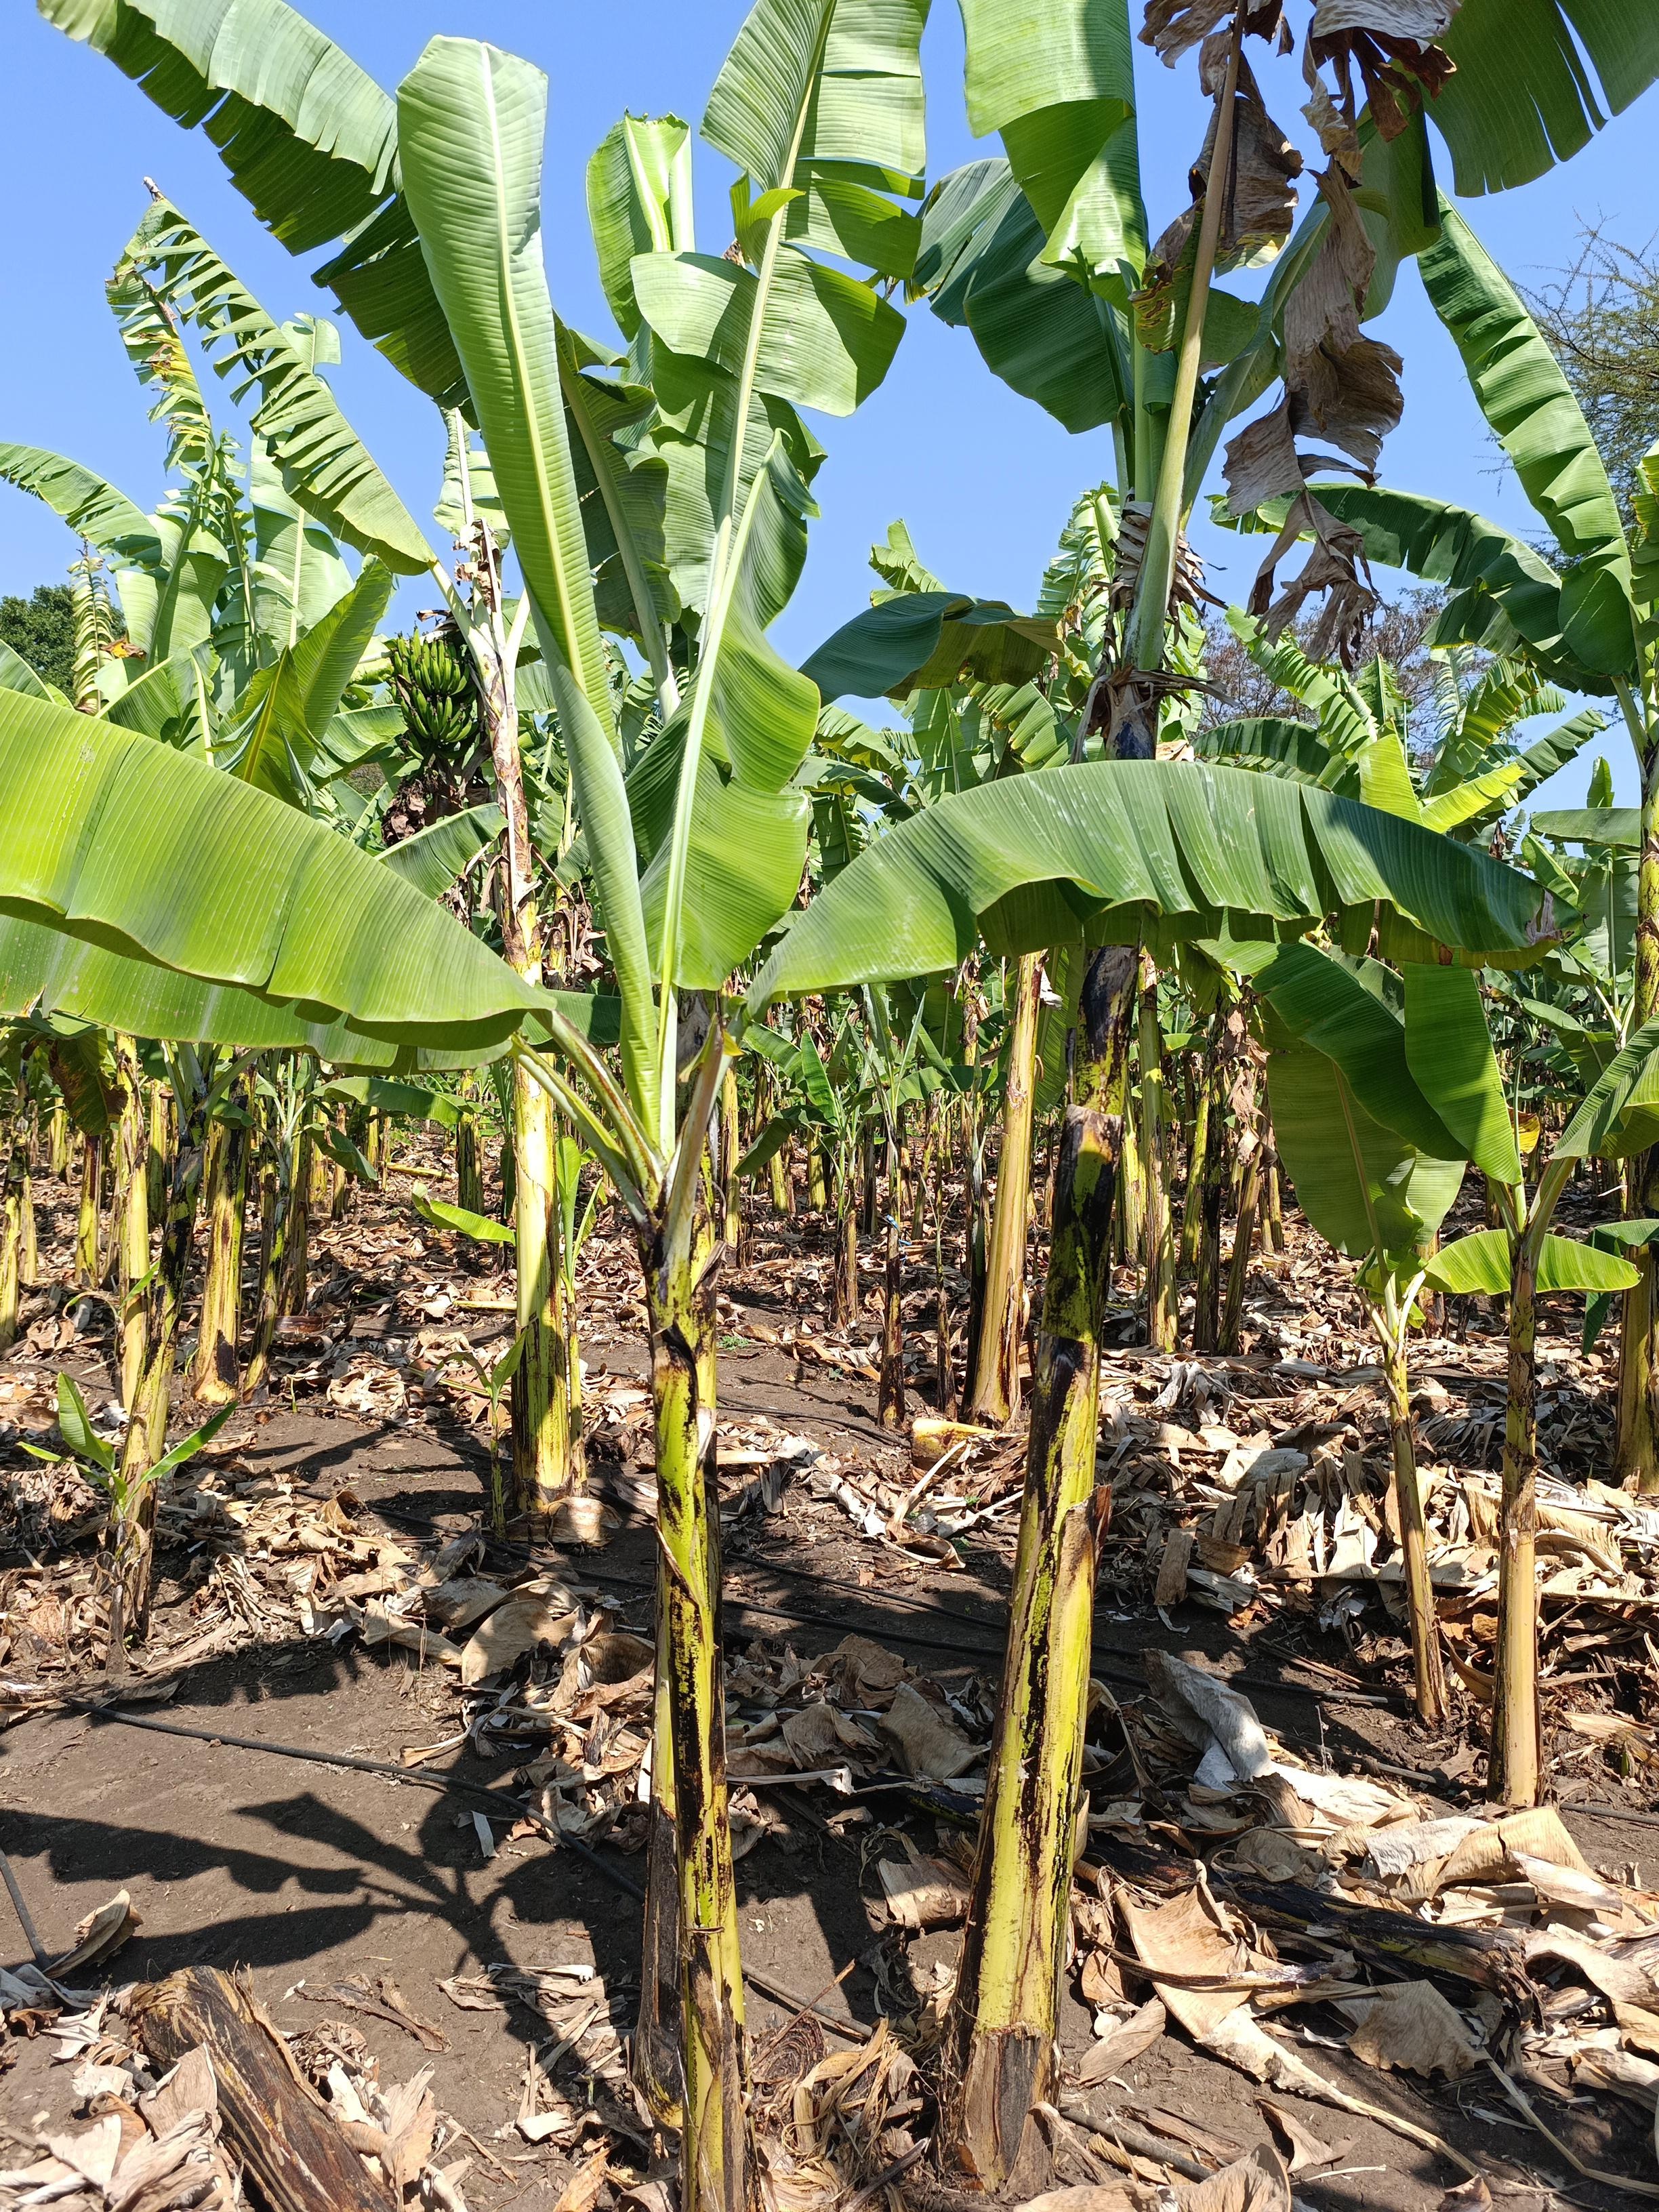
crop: banana
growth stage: vegetative
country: Tanzania
